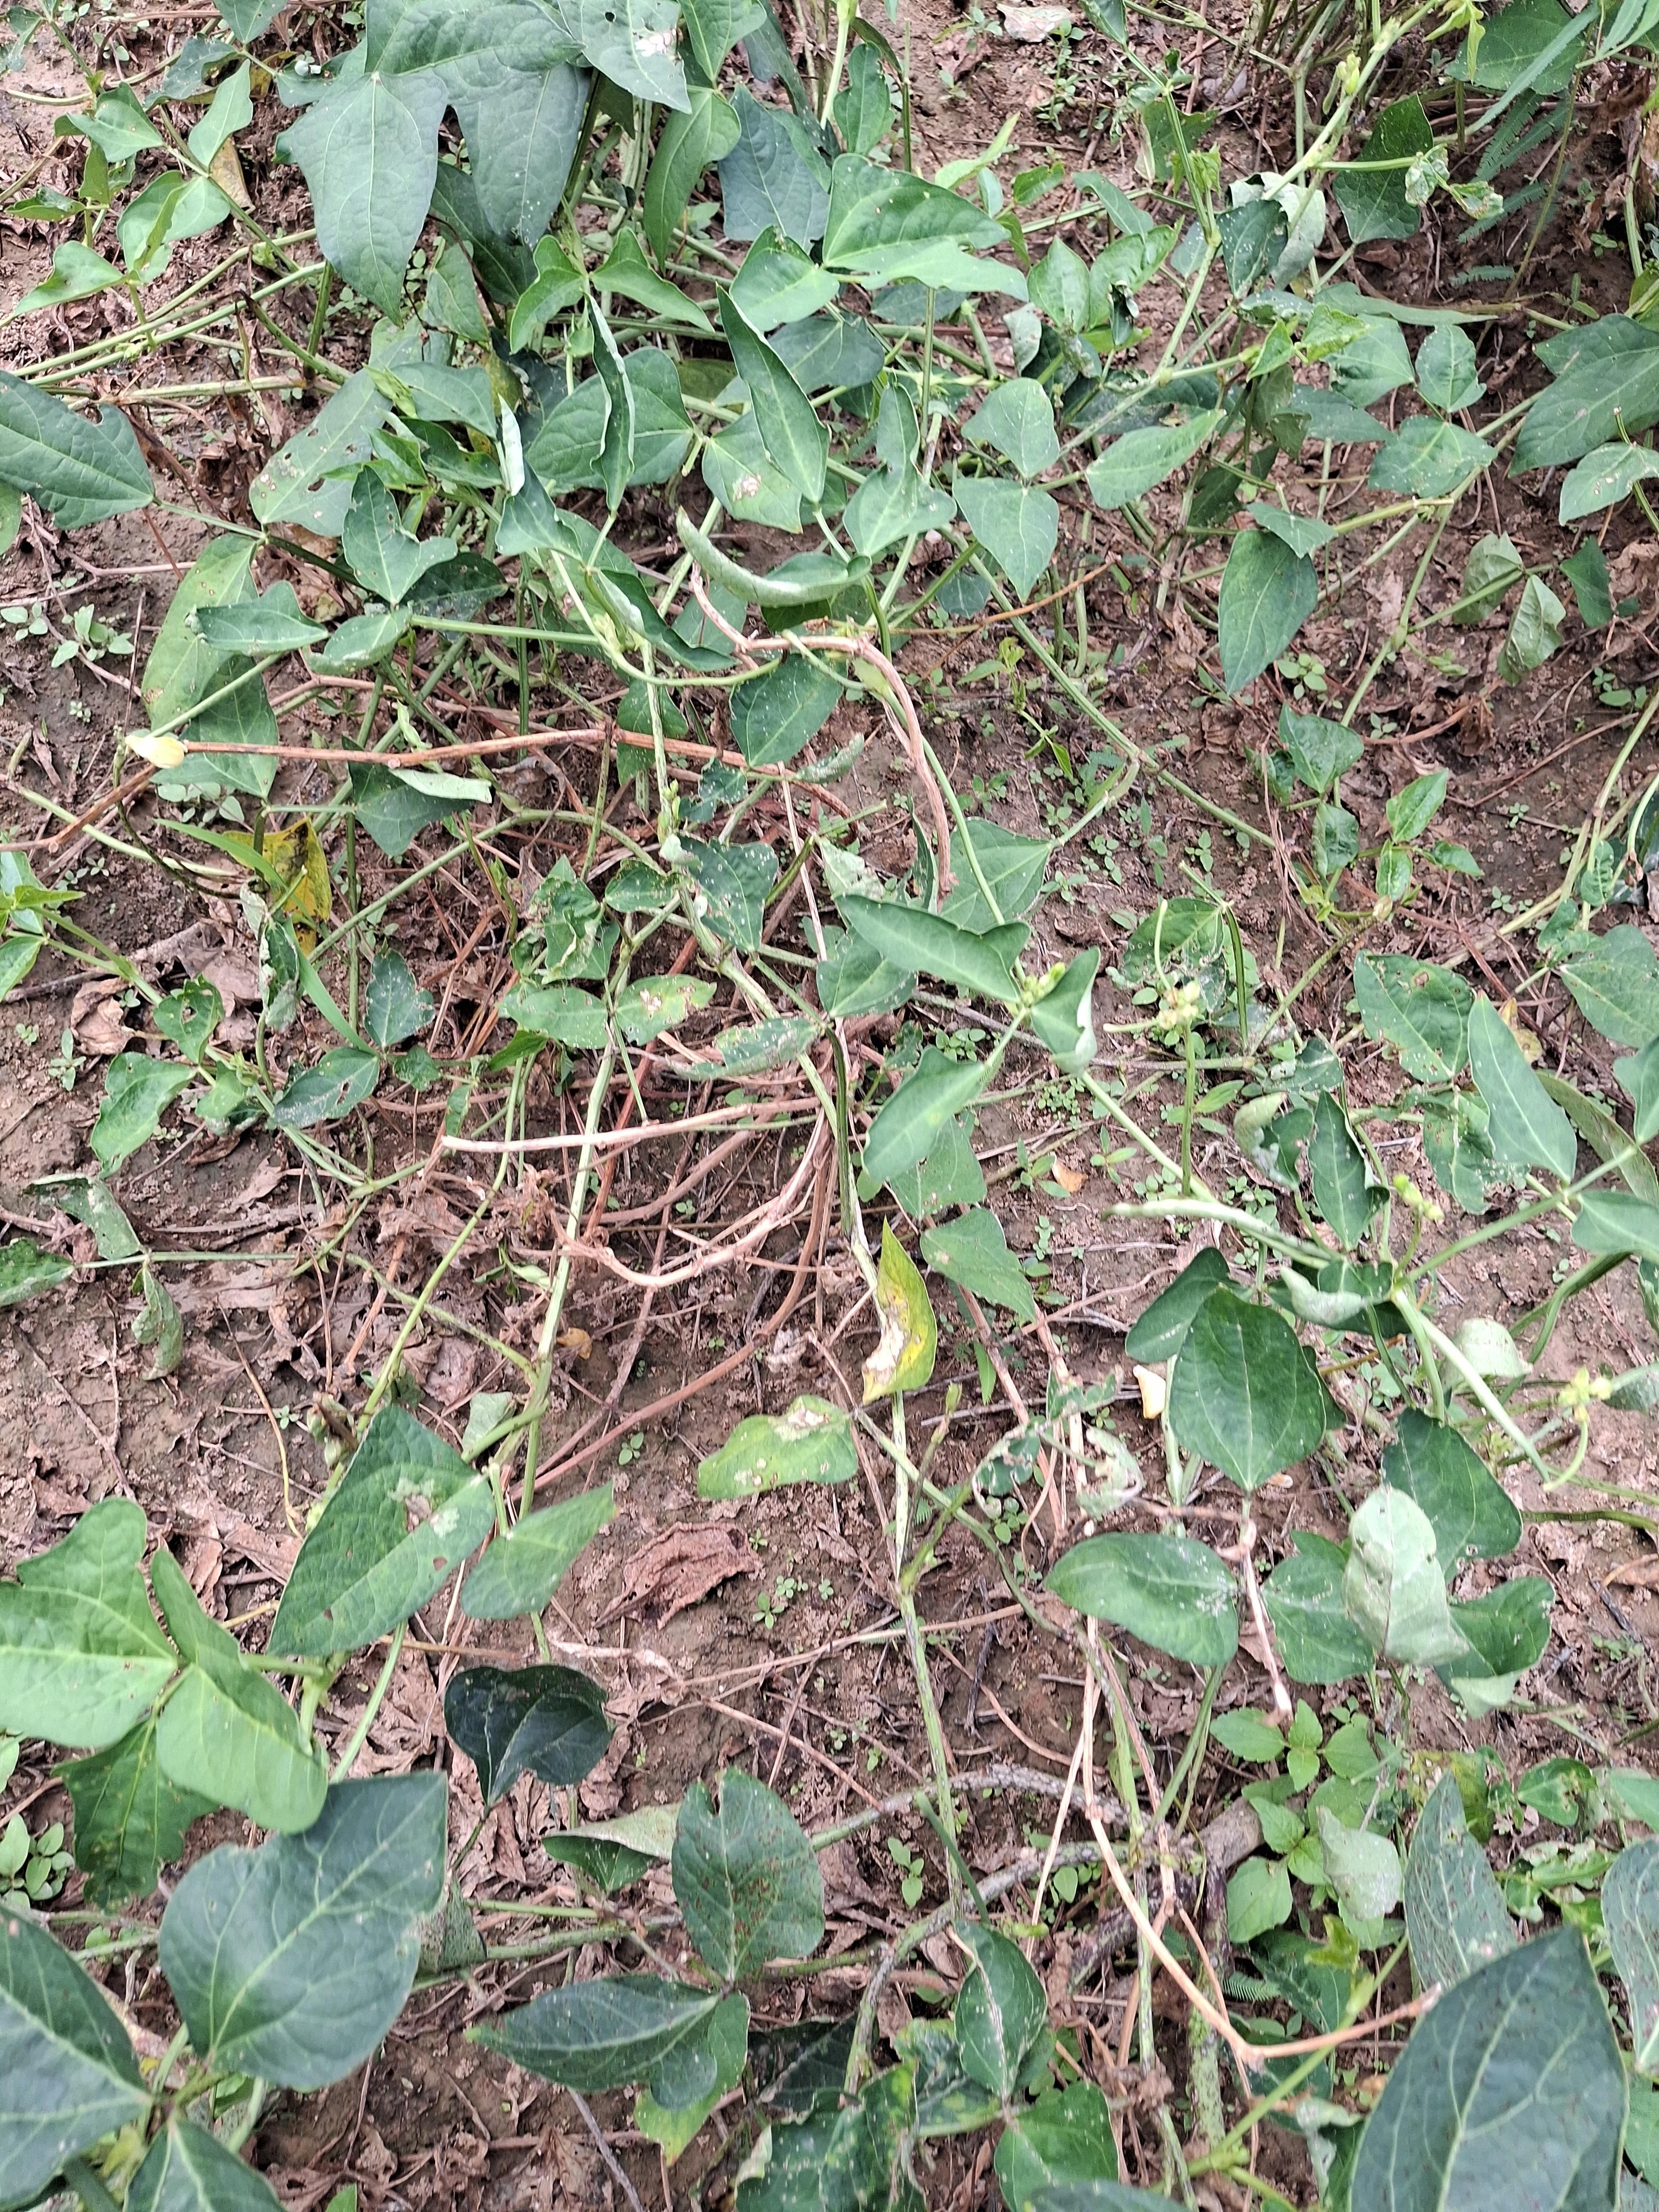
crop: cowpea
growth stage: development pod
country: Nigeria
